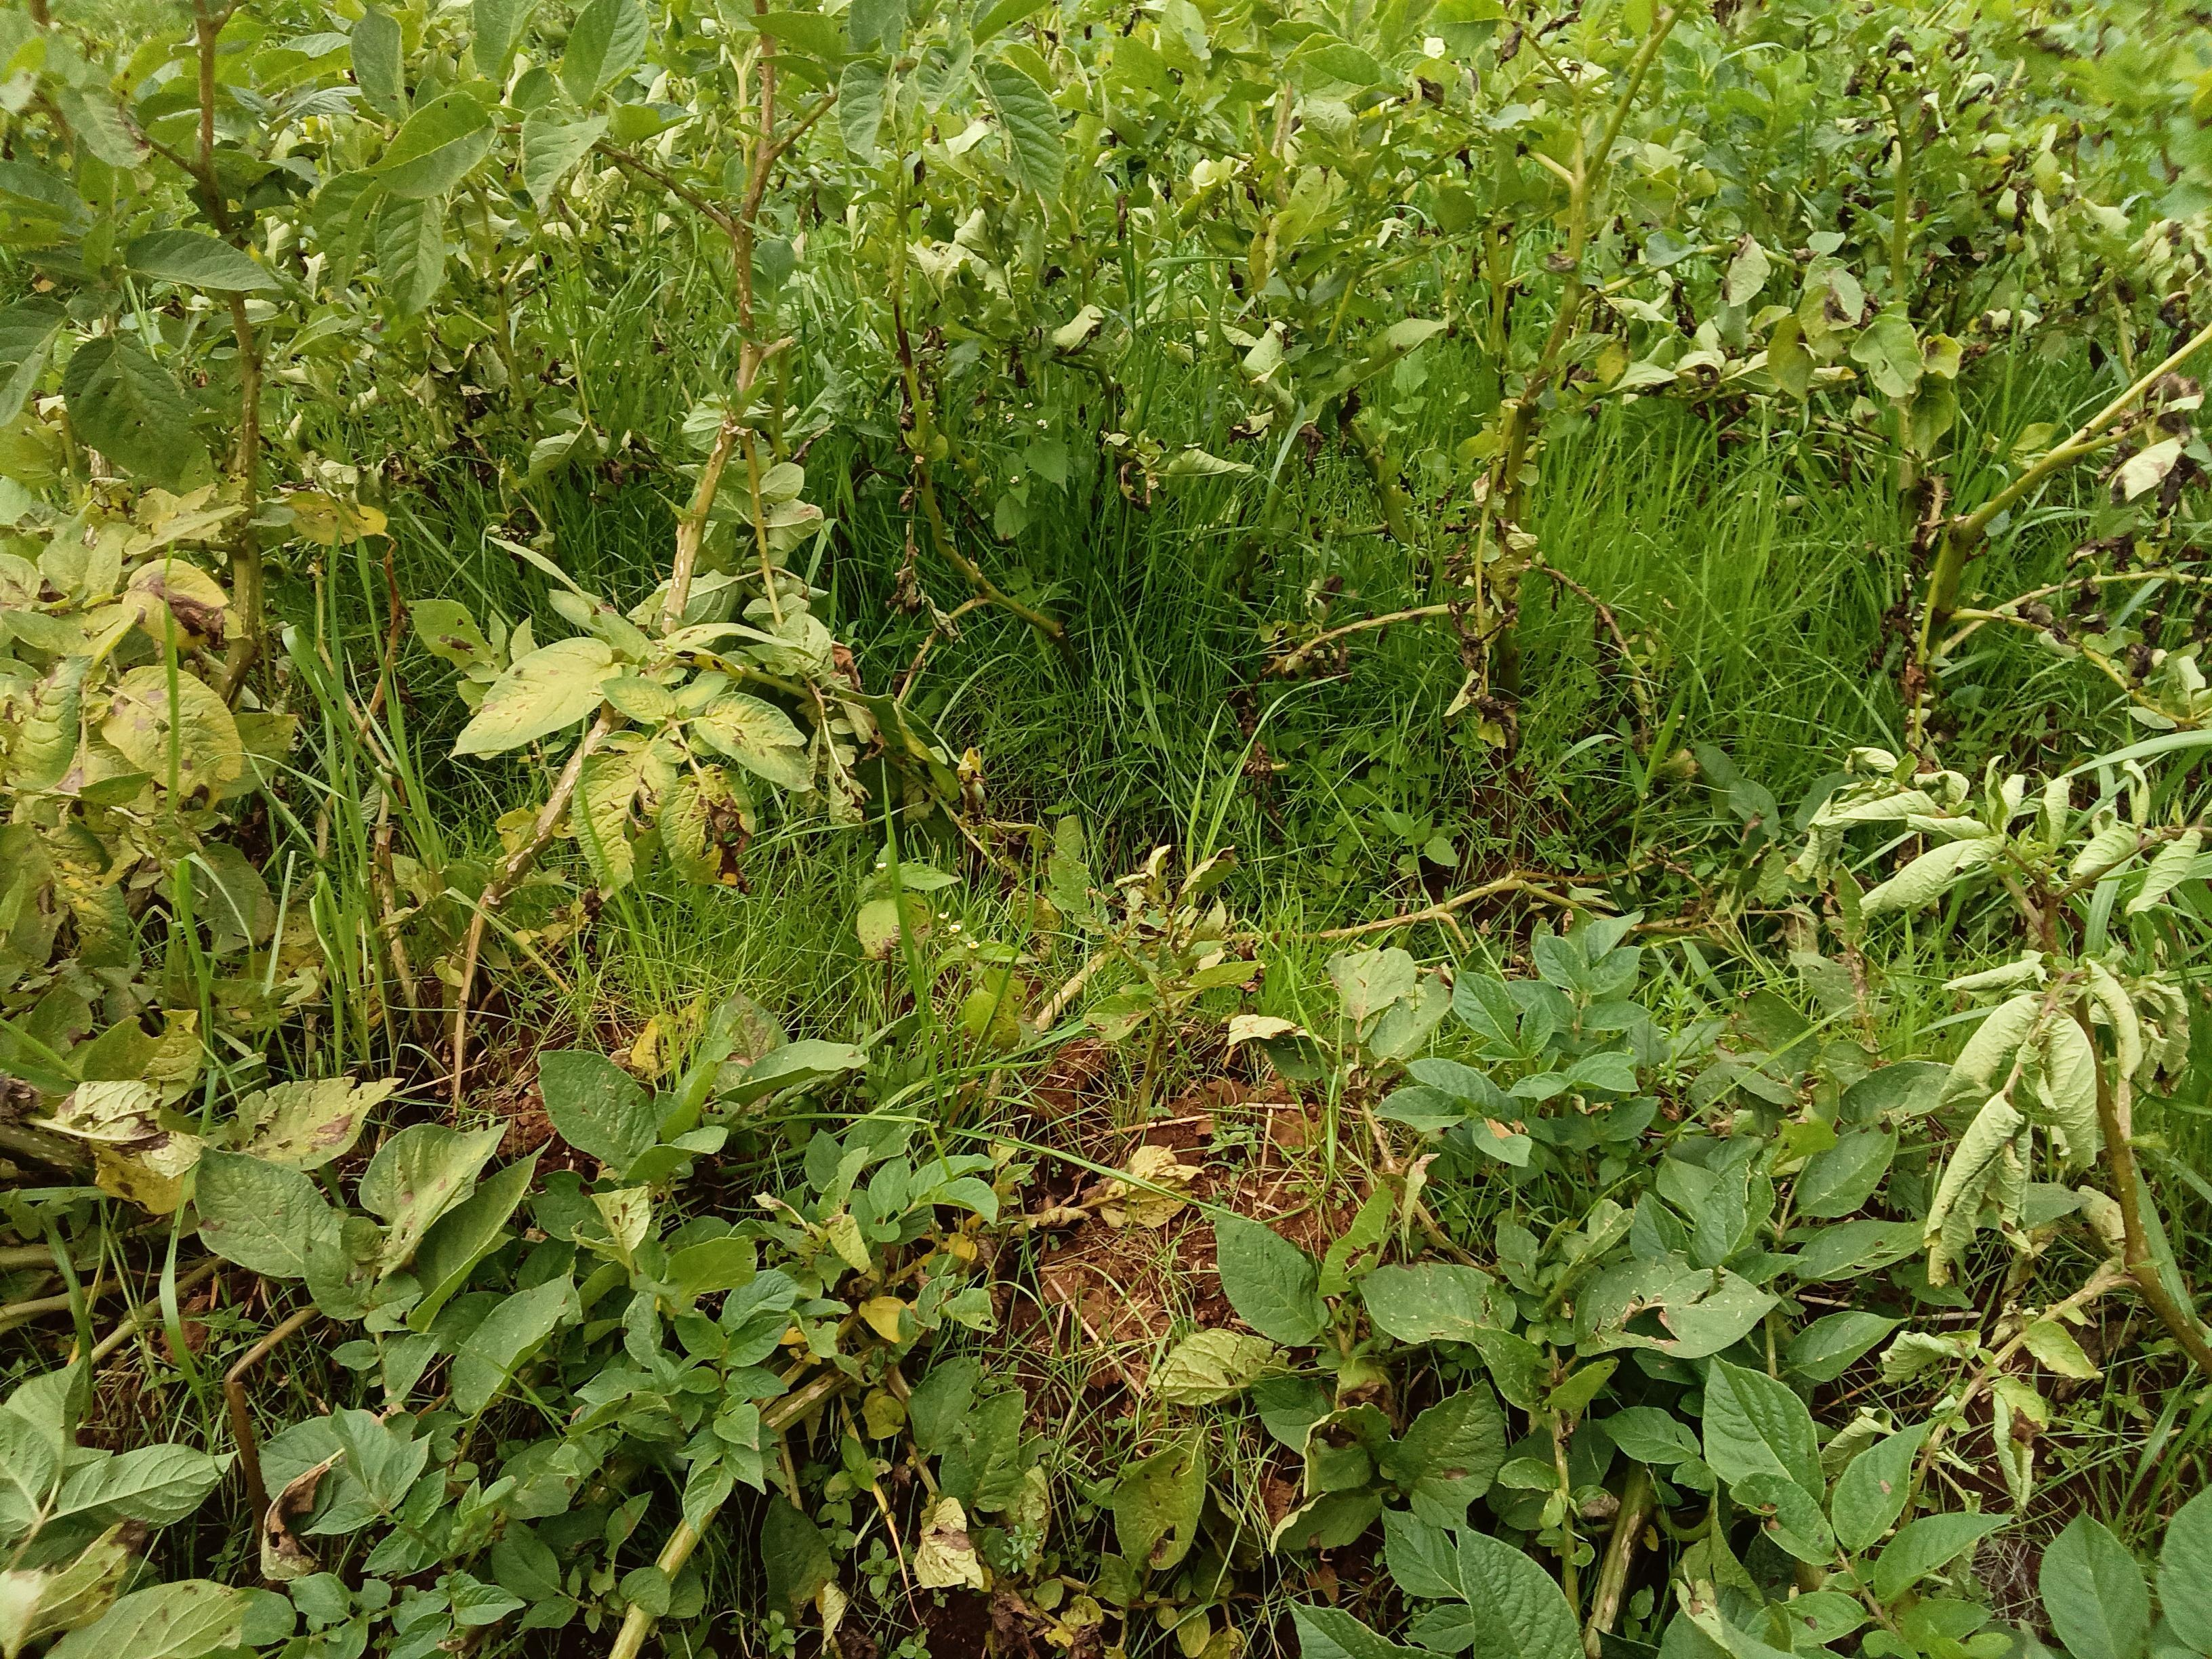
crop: potato
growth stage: harvest maturity
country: Kenya
